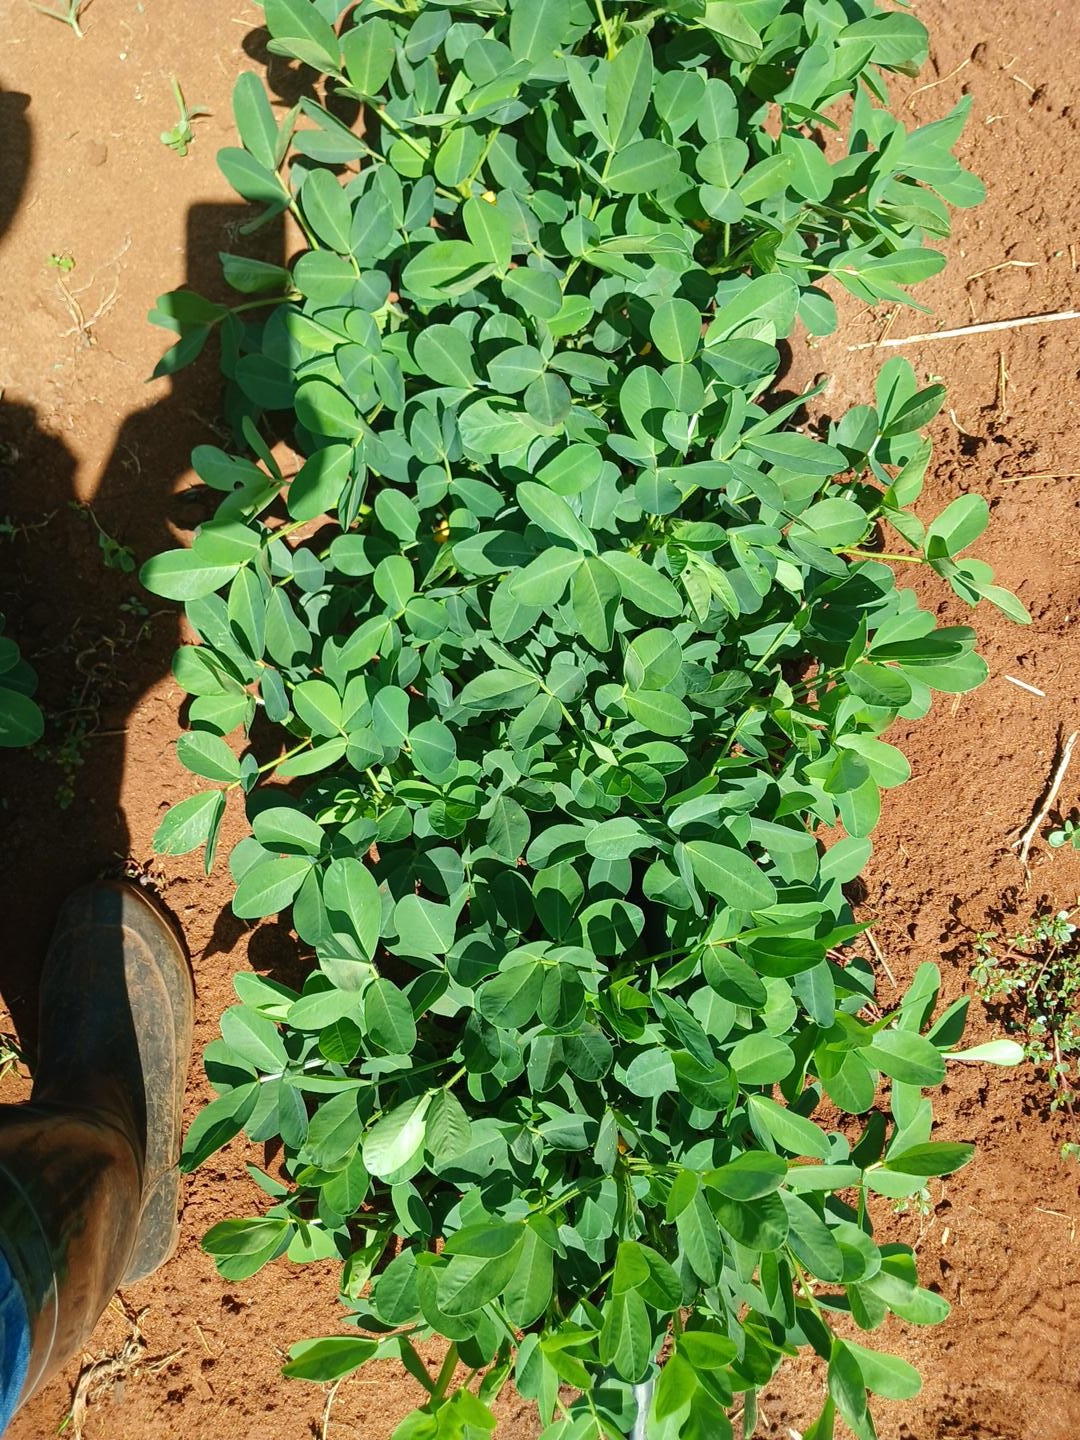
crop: groundnut
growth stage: flowering
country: Kenya
